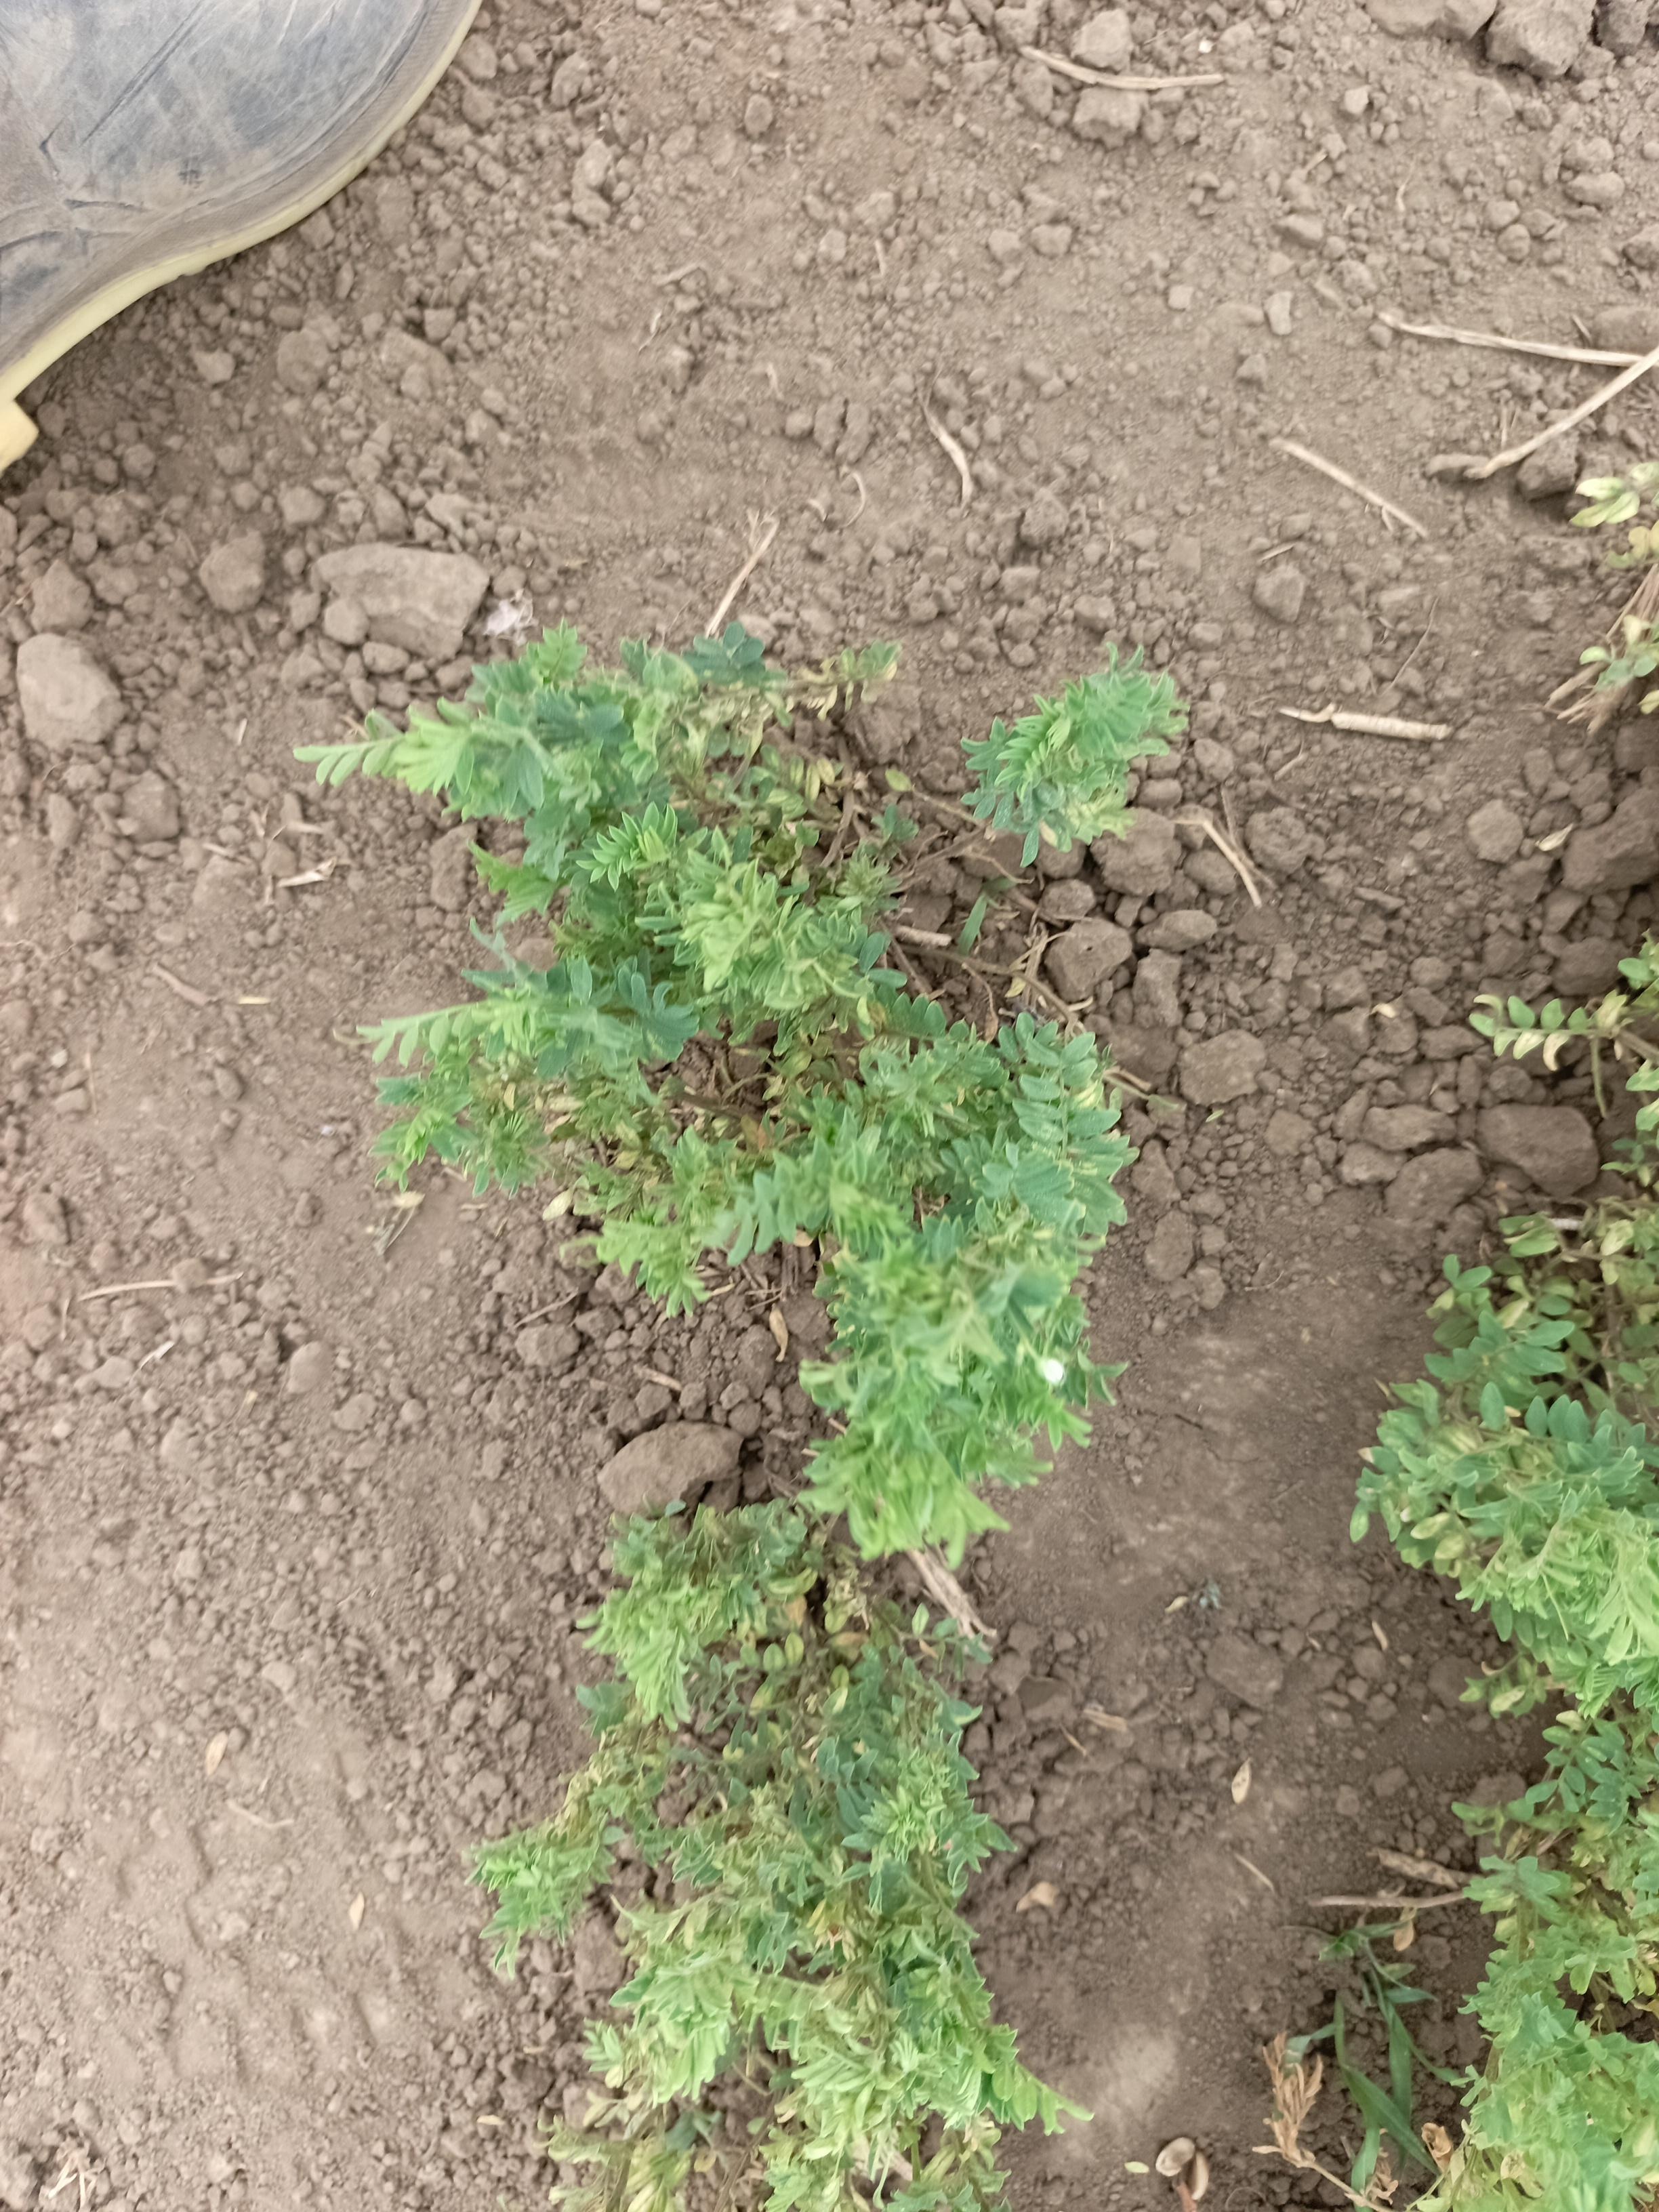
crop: lentil
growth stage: vegetative
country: Tanzania
